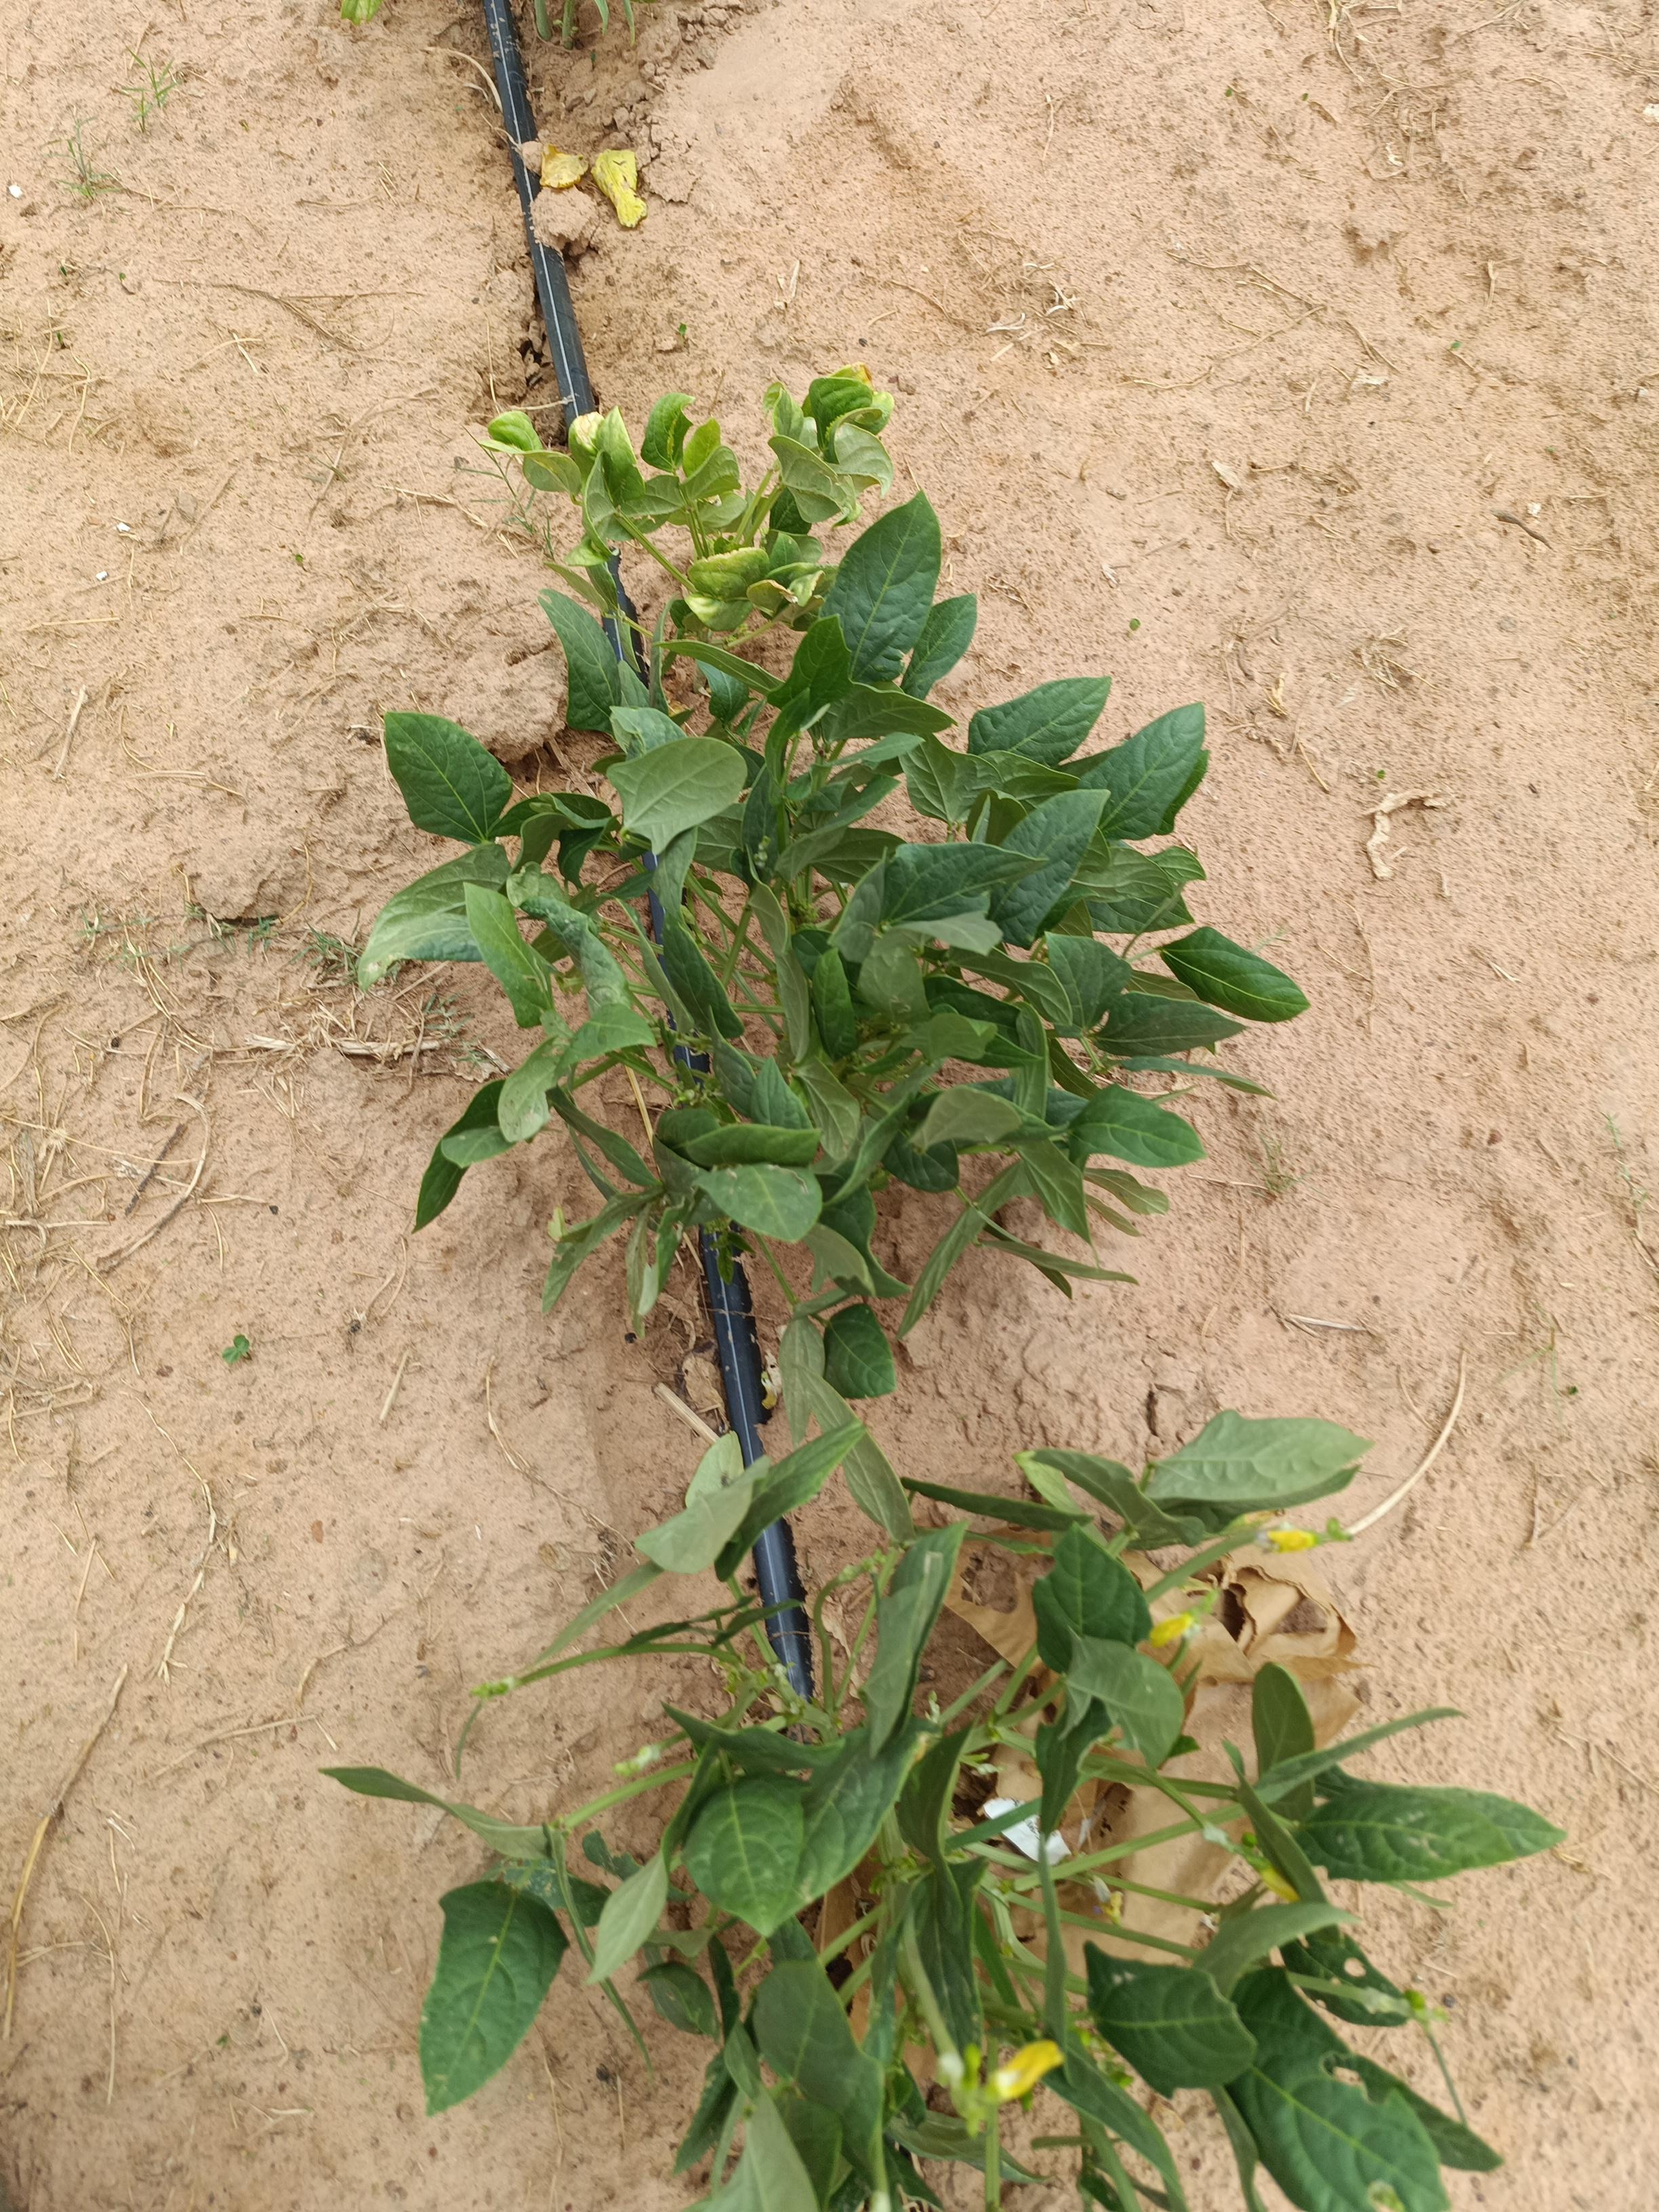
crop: cowpea
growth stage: flowering
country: Nigeria
